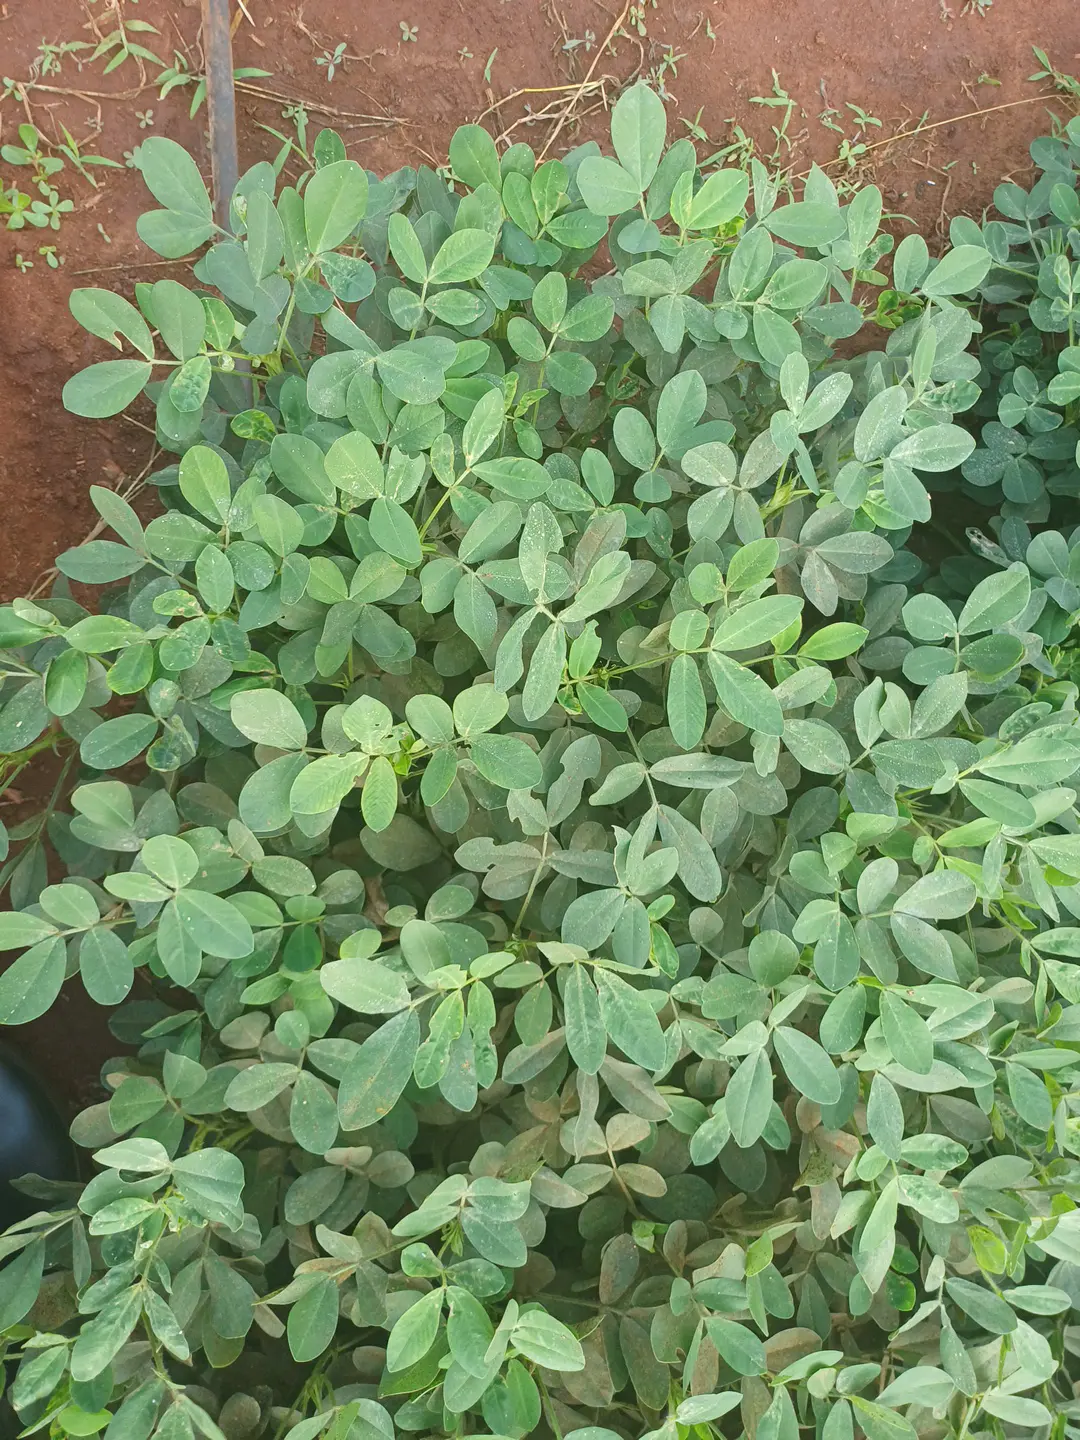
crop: groundnut
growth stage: pegging
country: Kenya
